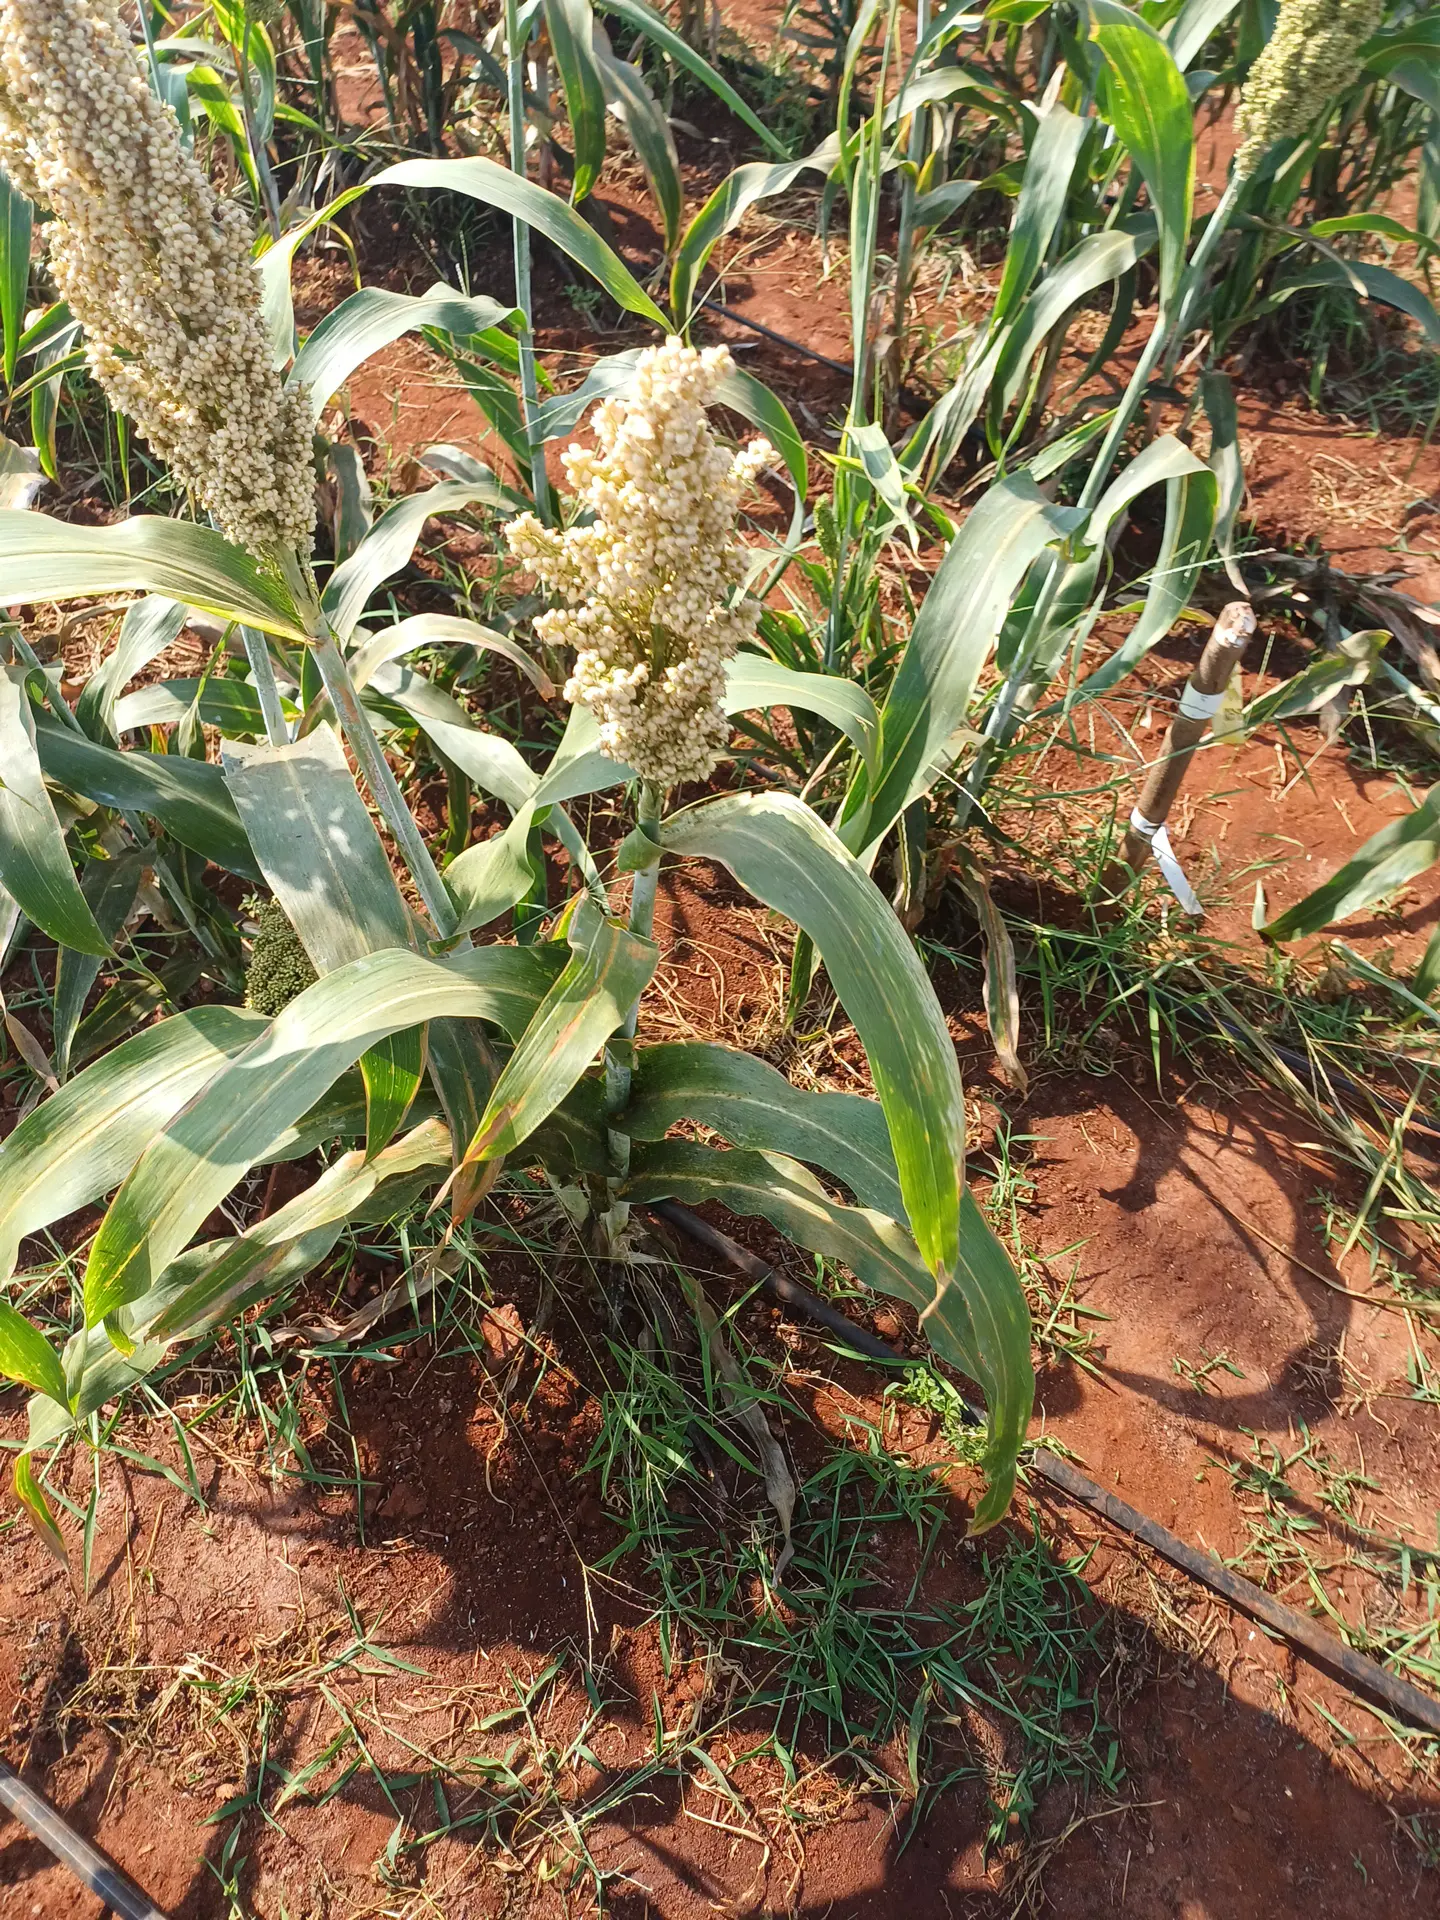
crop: sorghum
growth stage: maturity
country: Kenya
